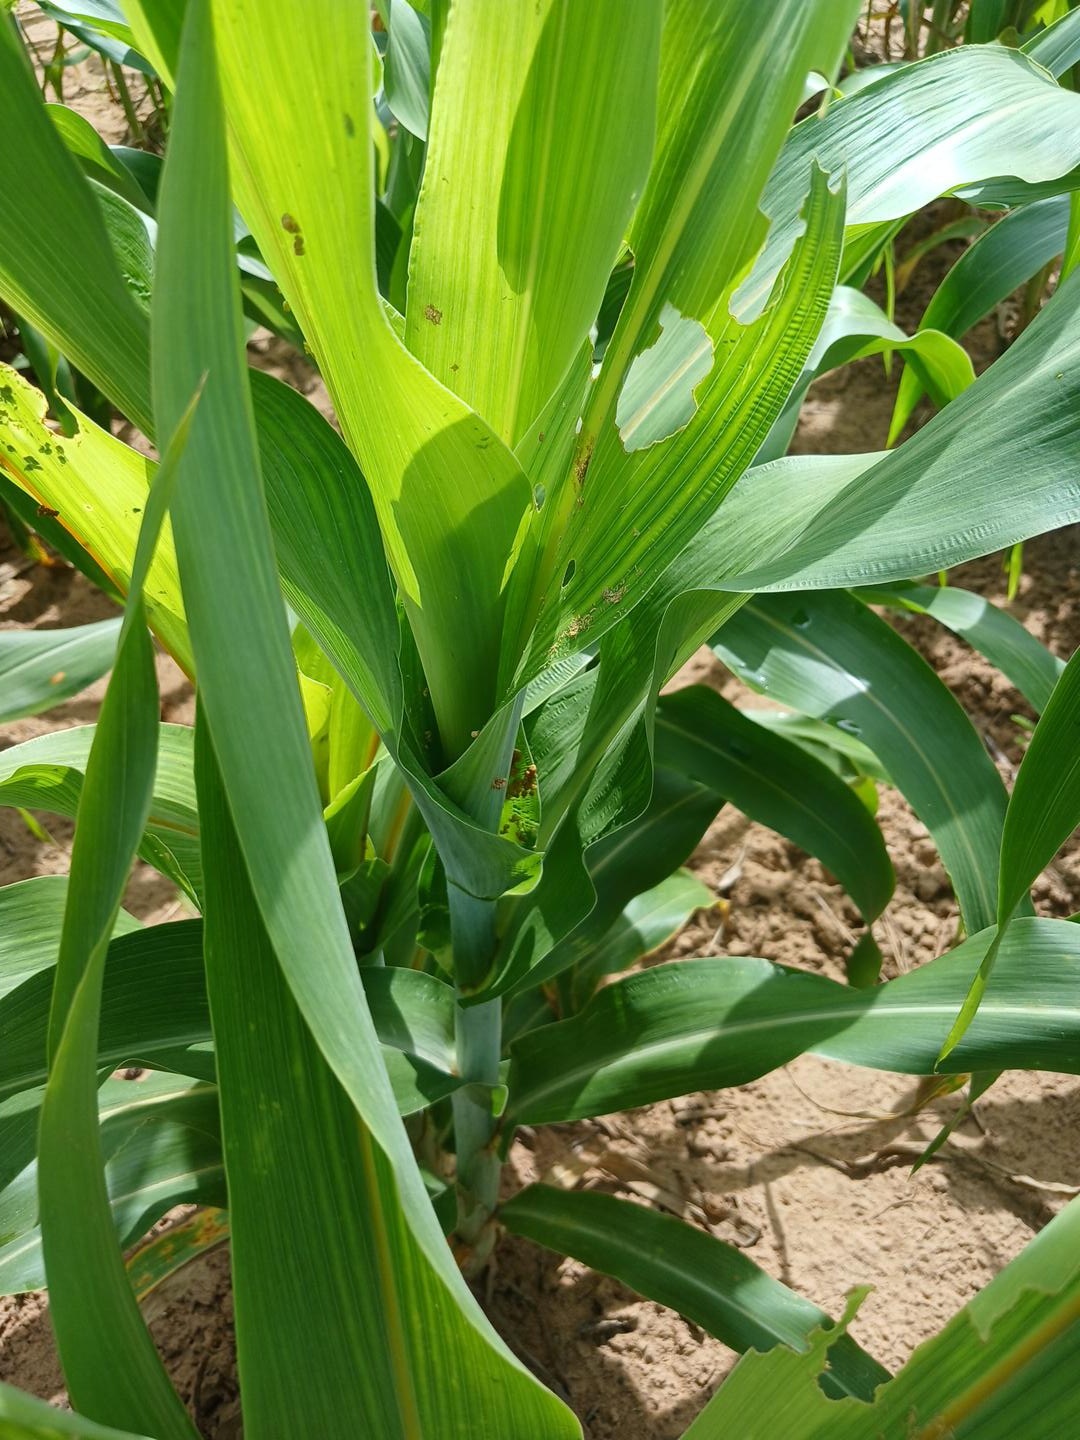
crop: sorghum
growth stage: vegetative
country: Senegal
